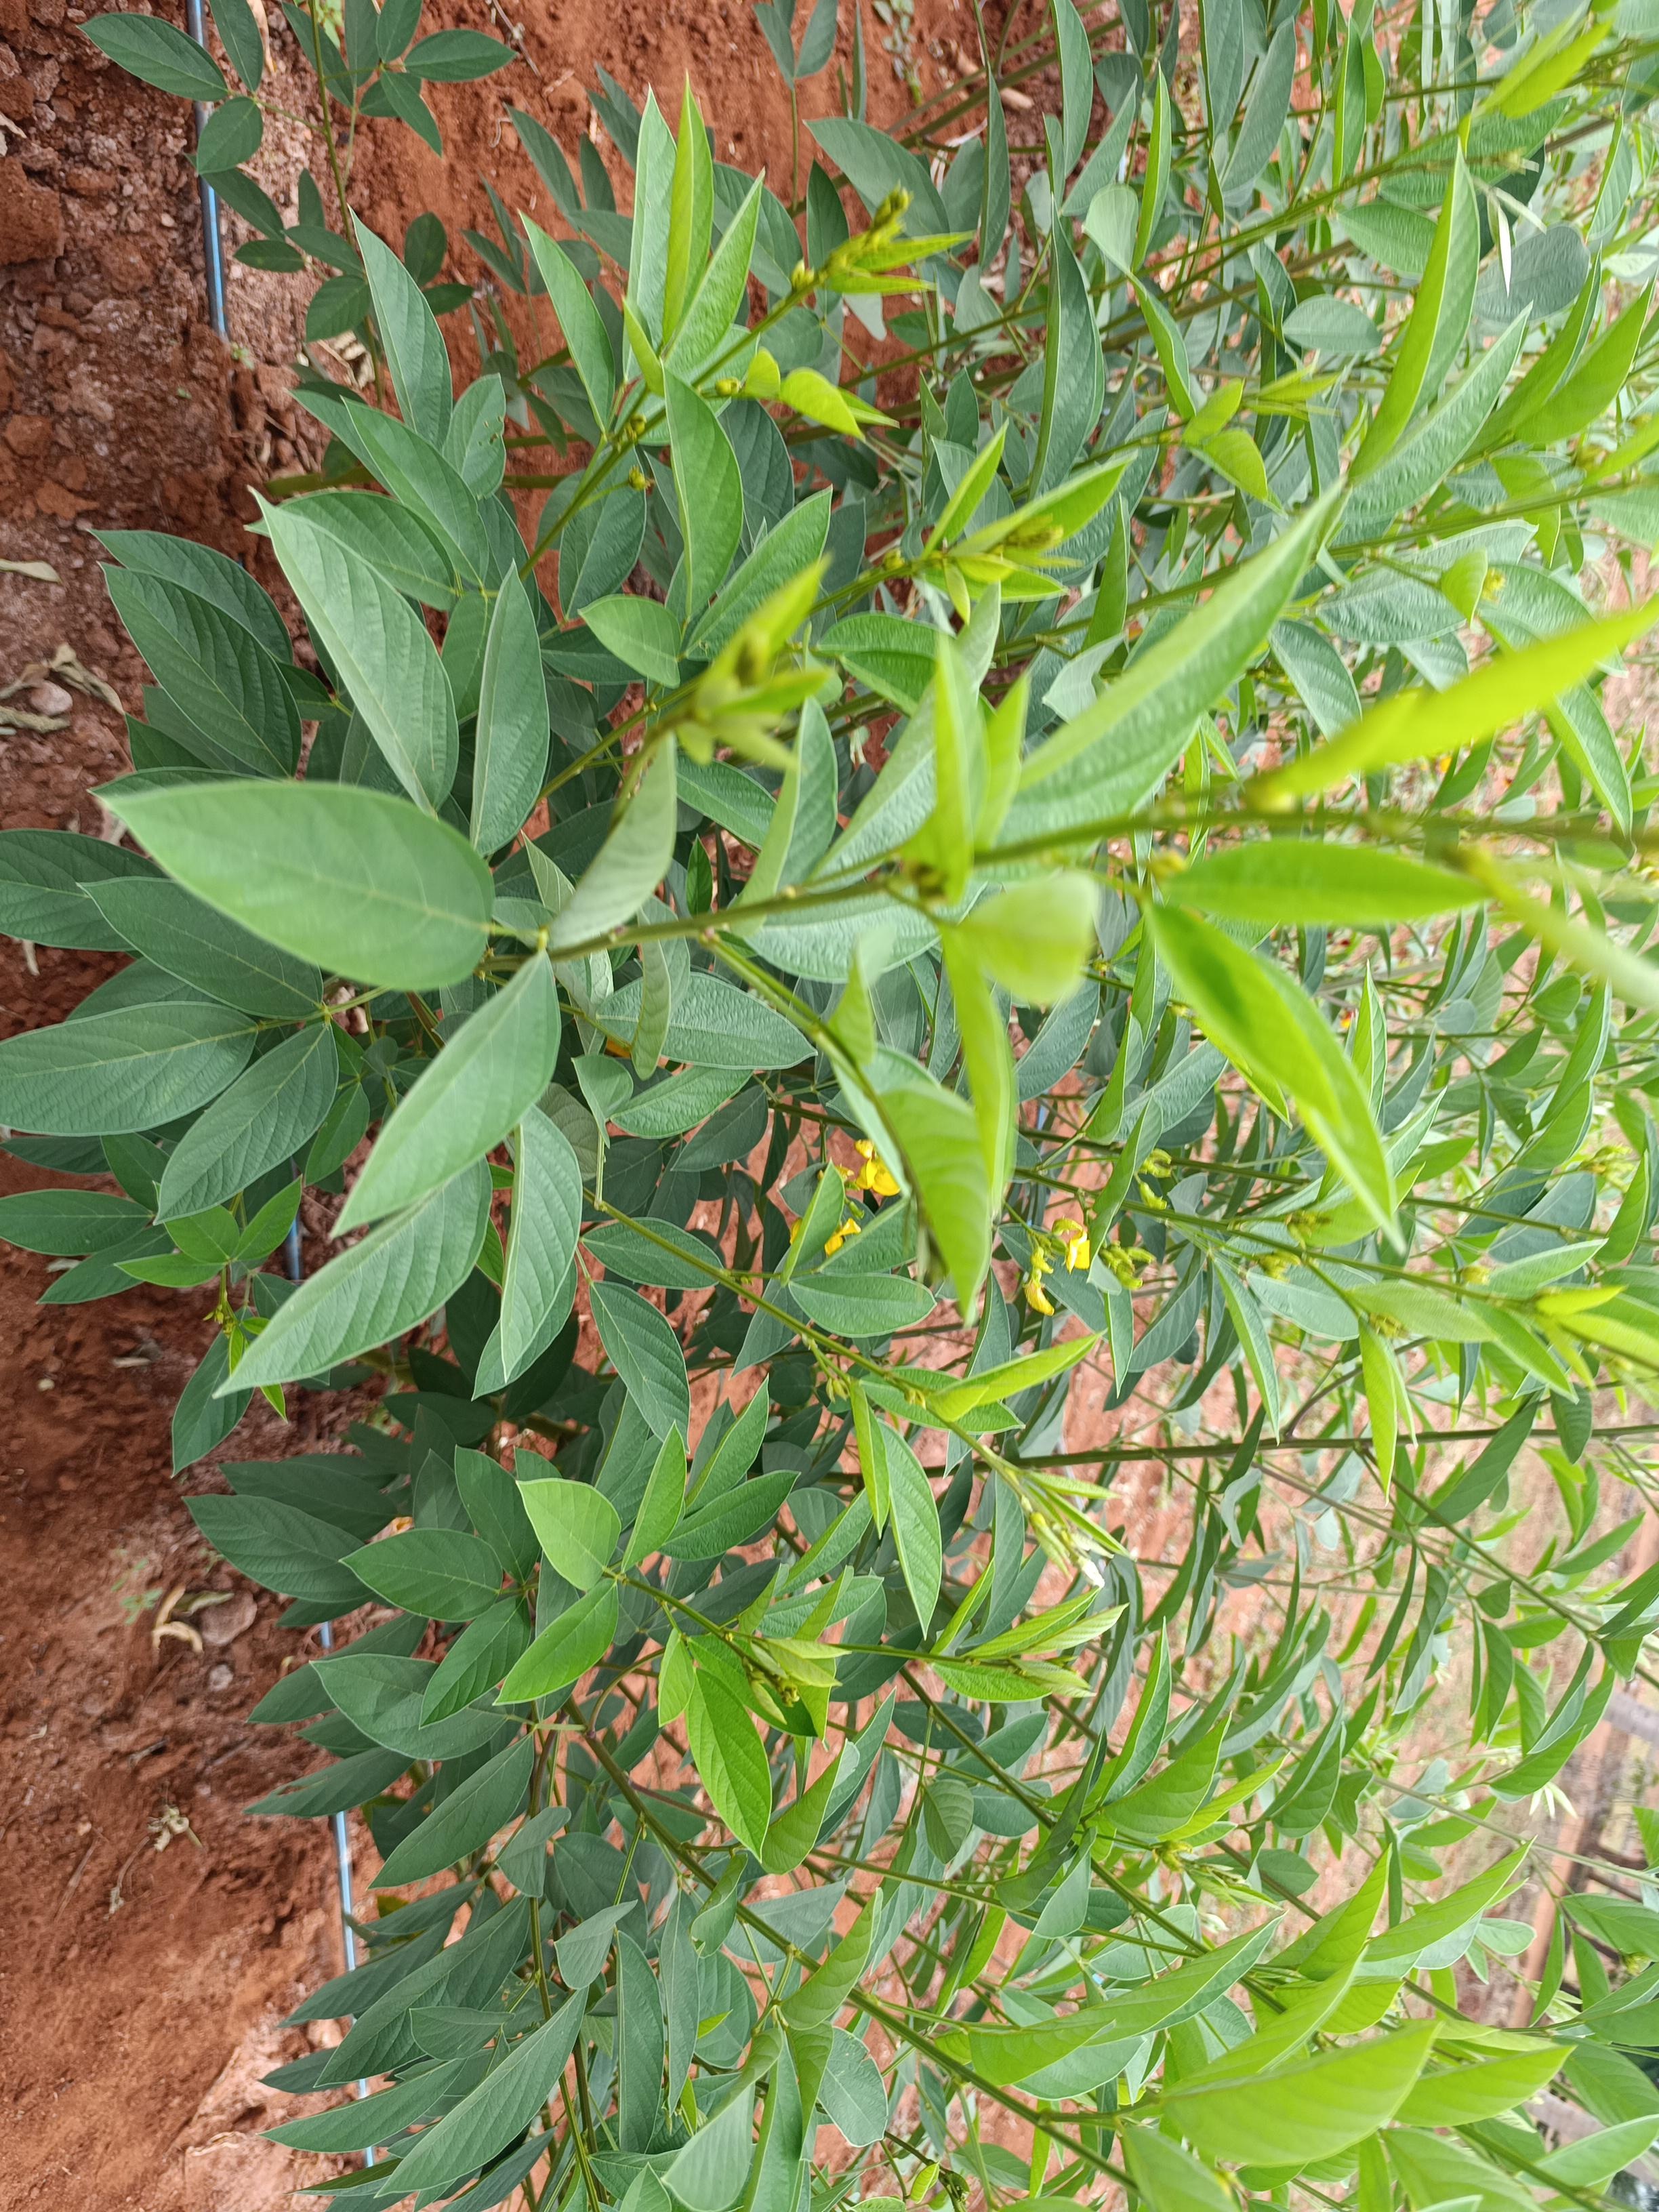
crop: pigeonpea
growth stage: flowering
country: Kenya
